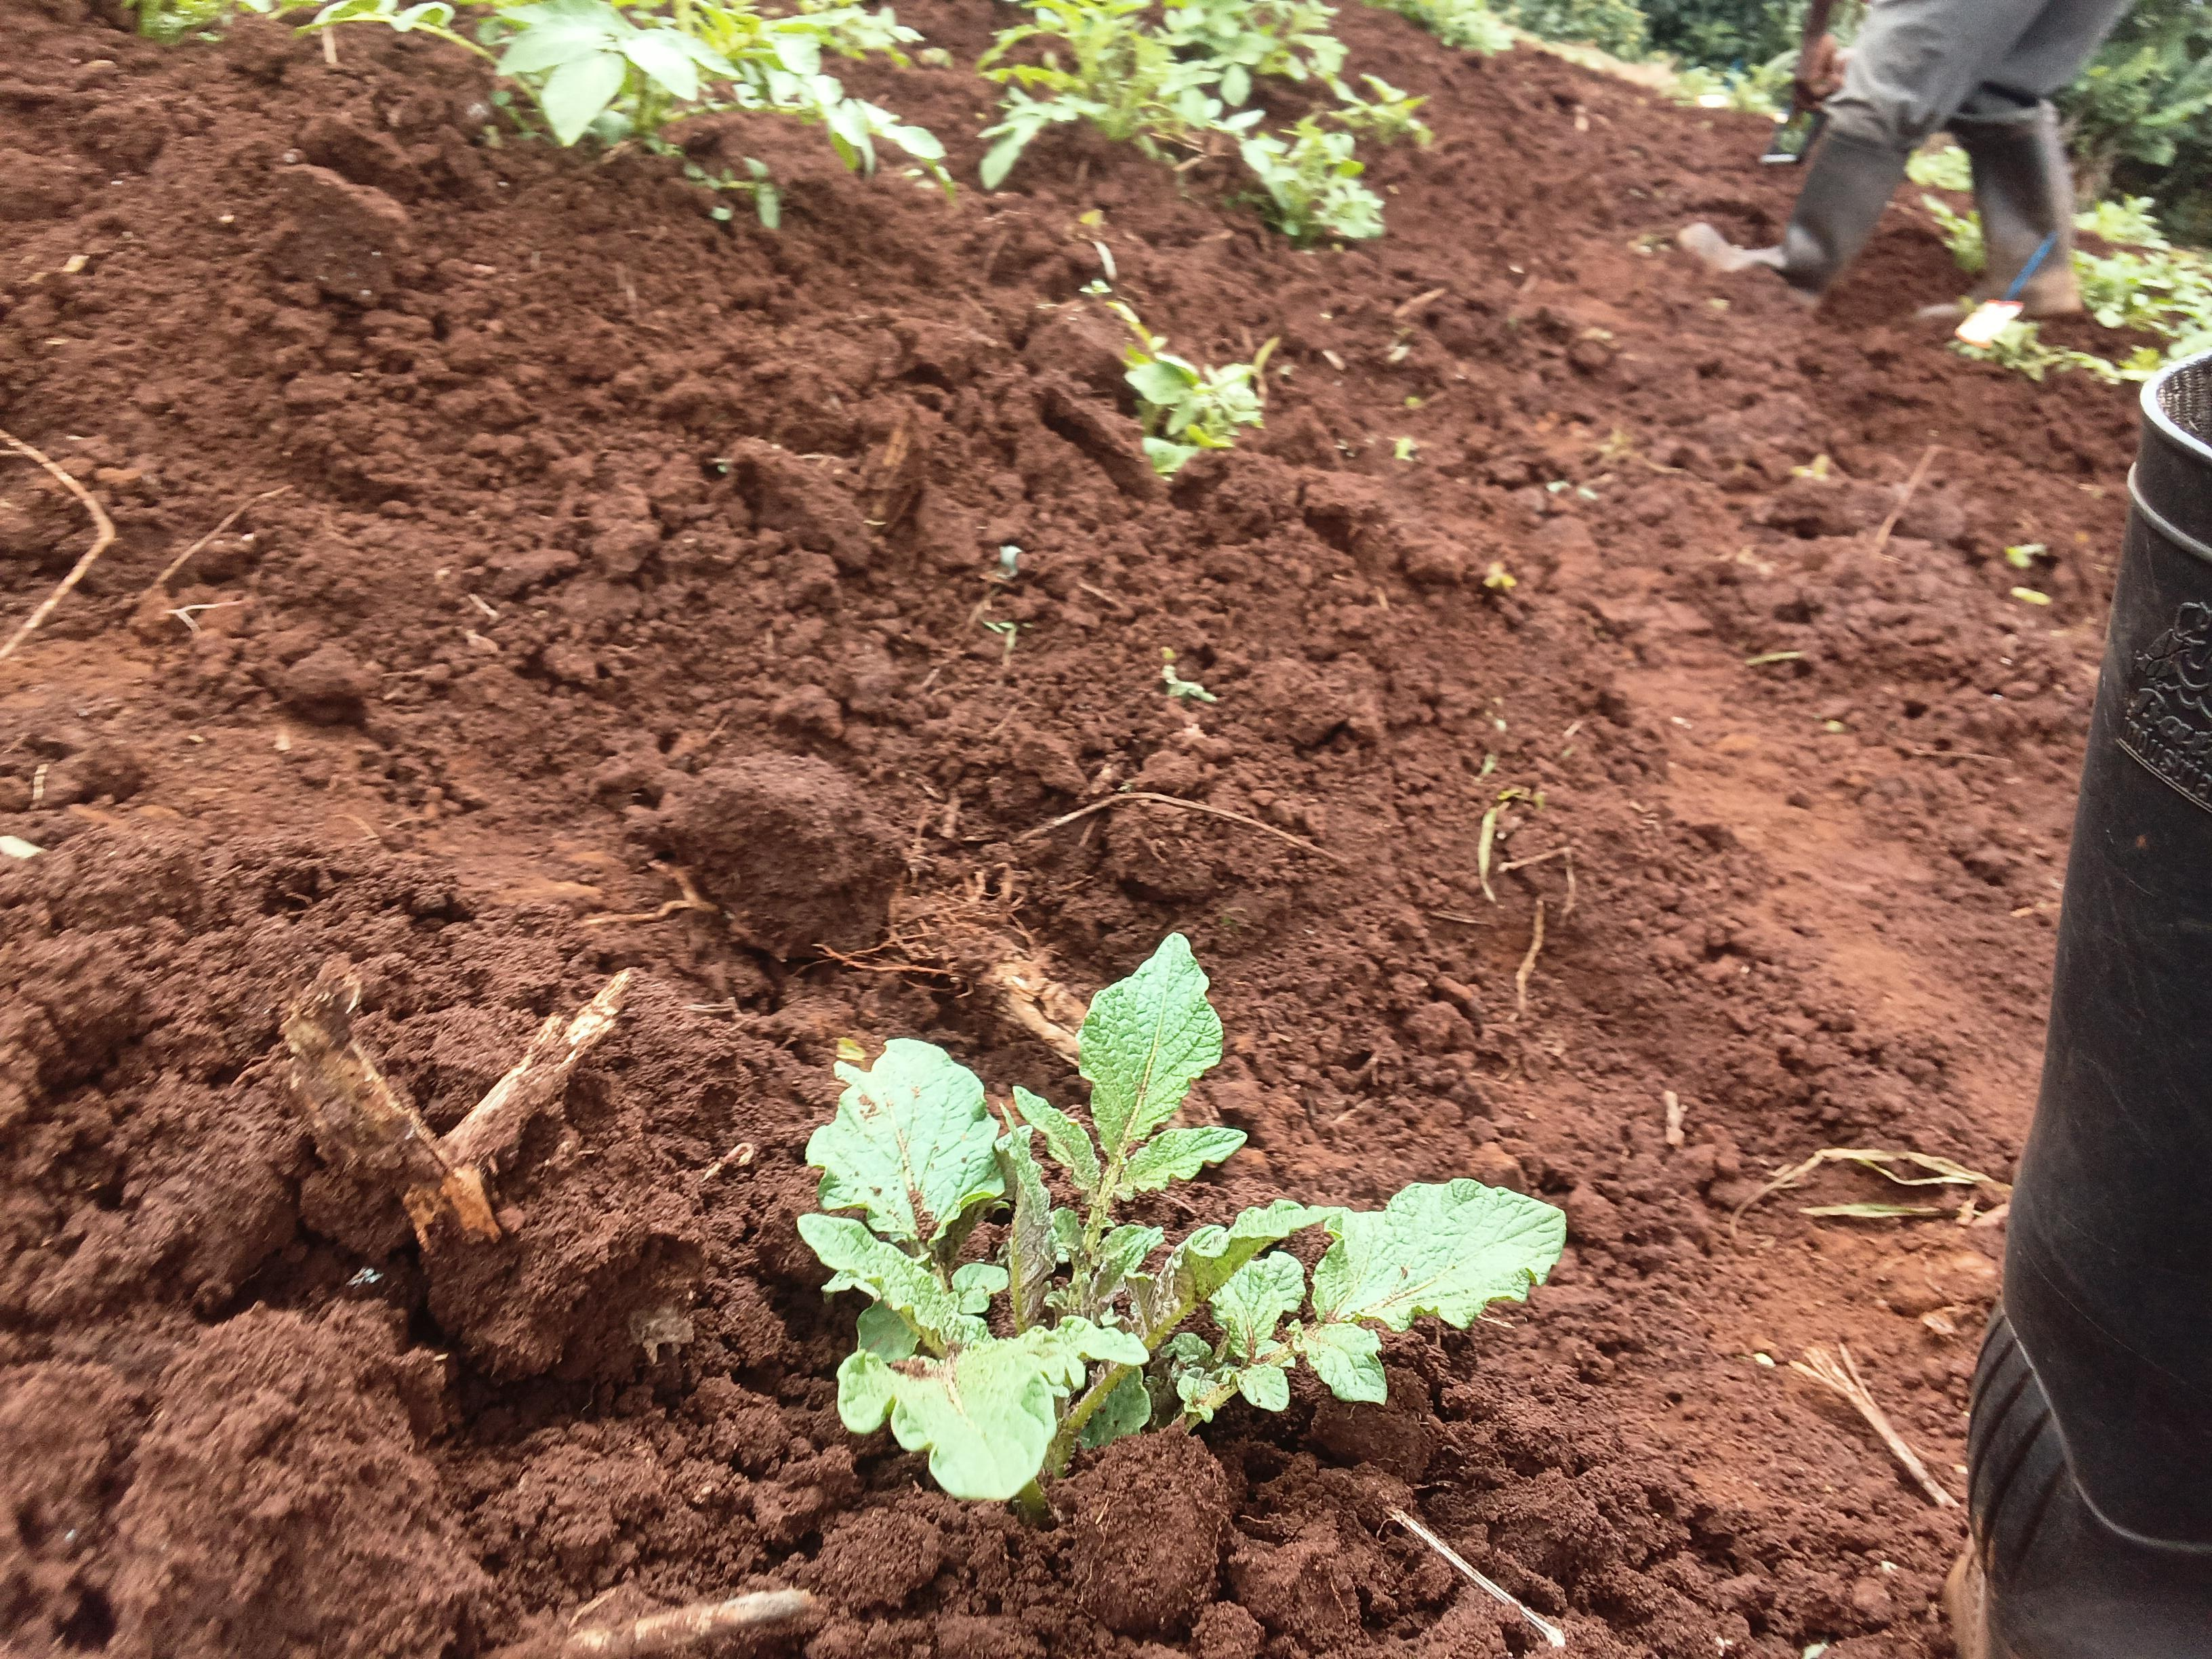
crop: potato
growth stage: sprouting emergence
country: Kenya
